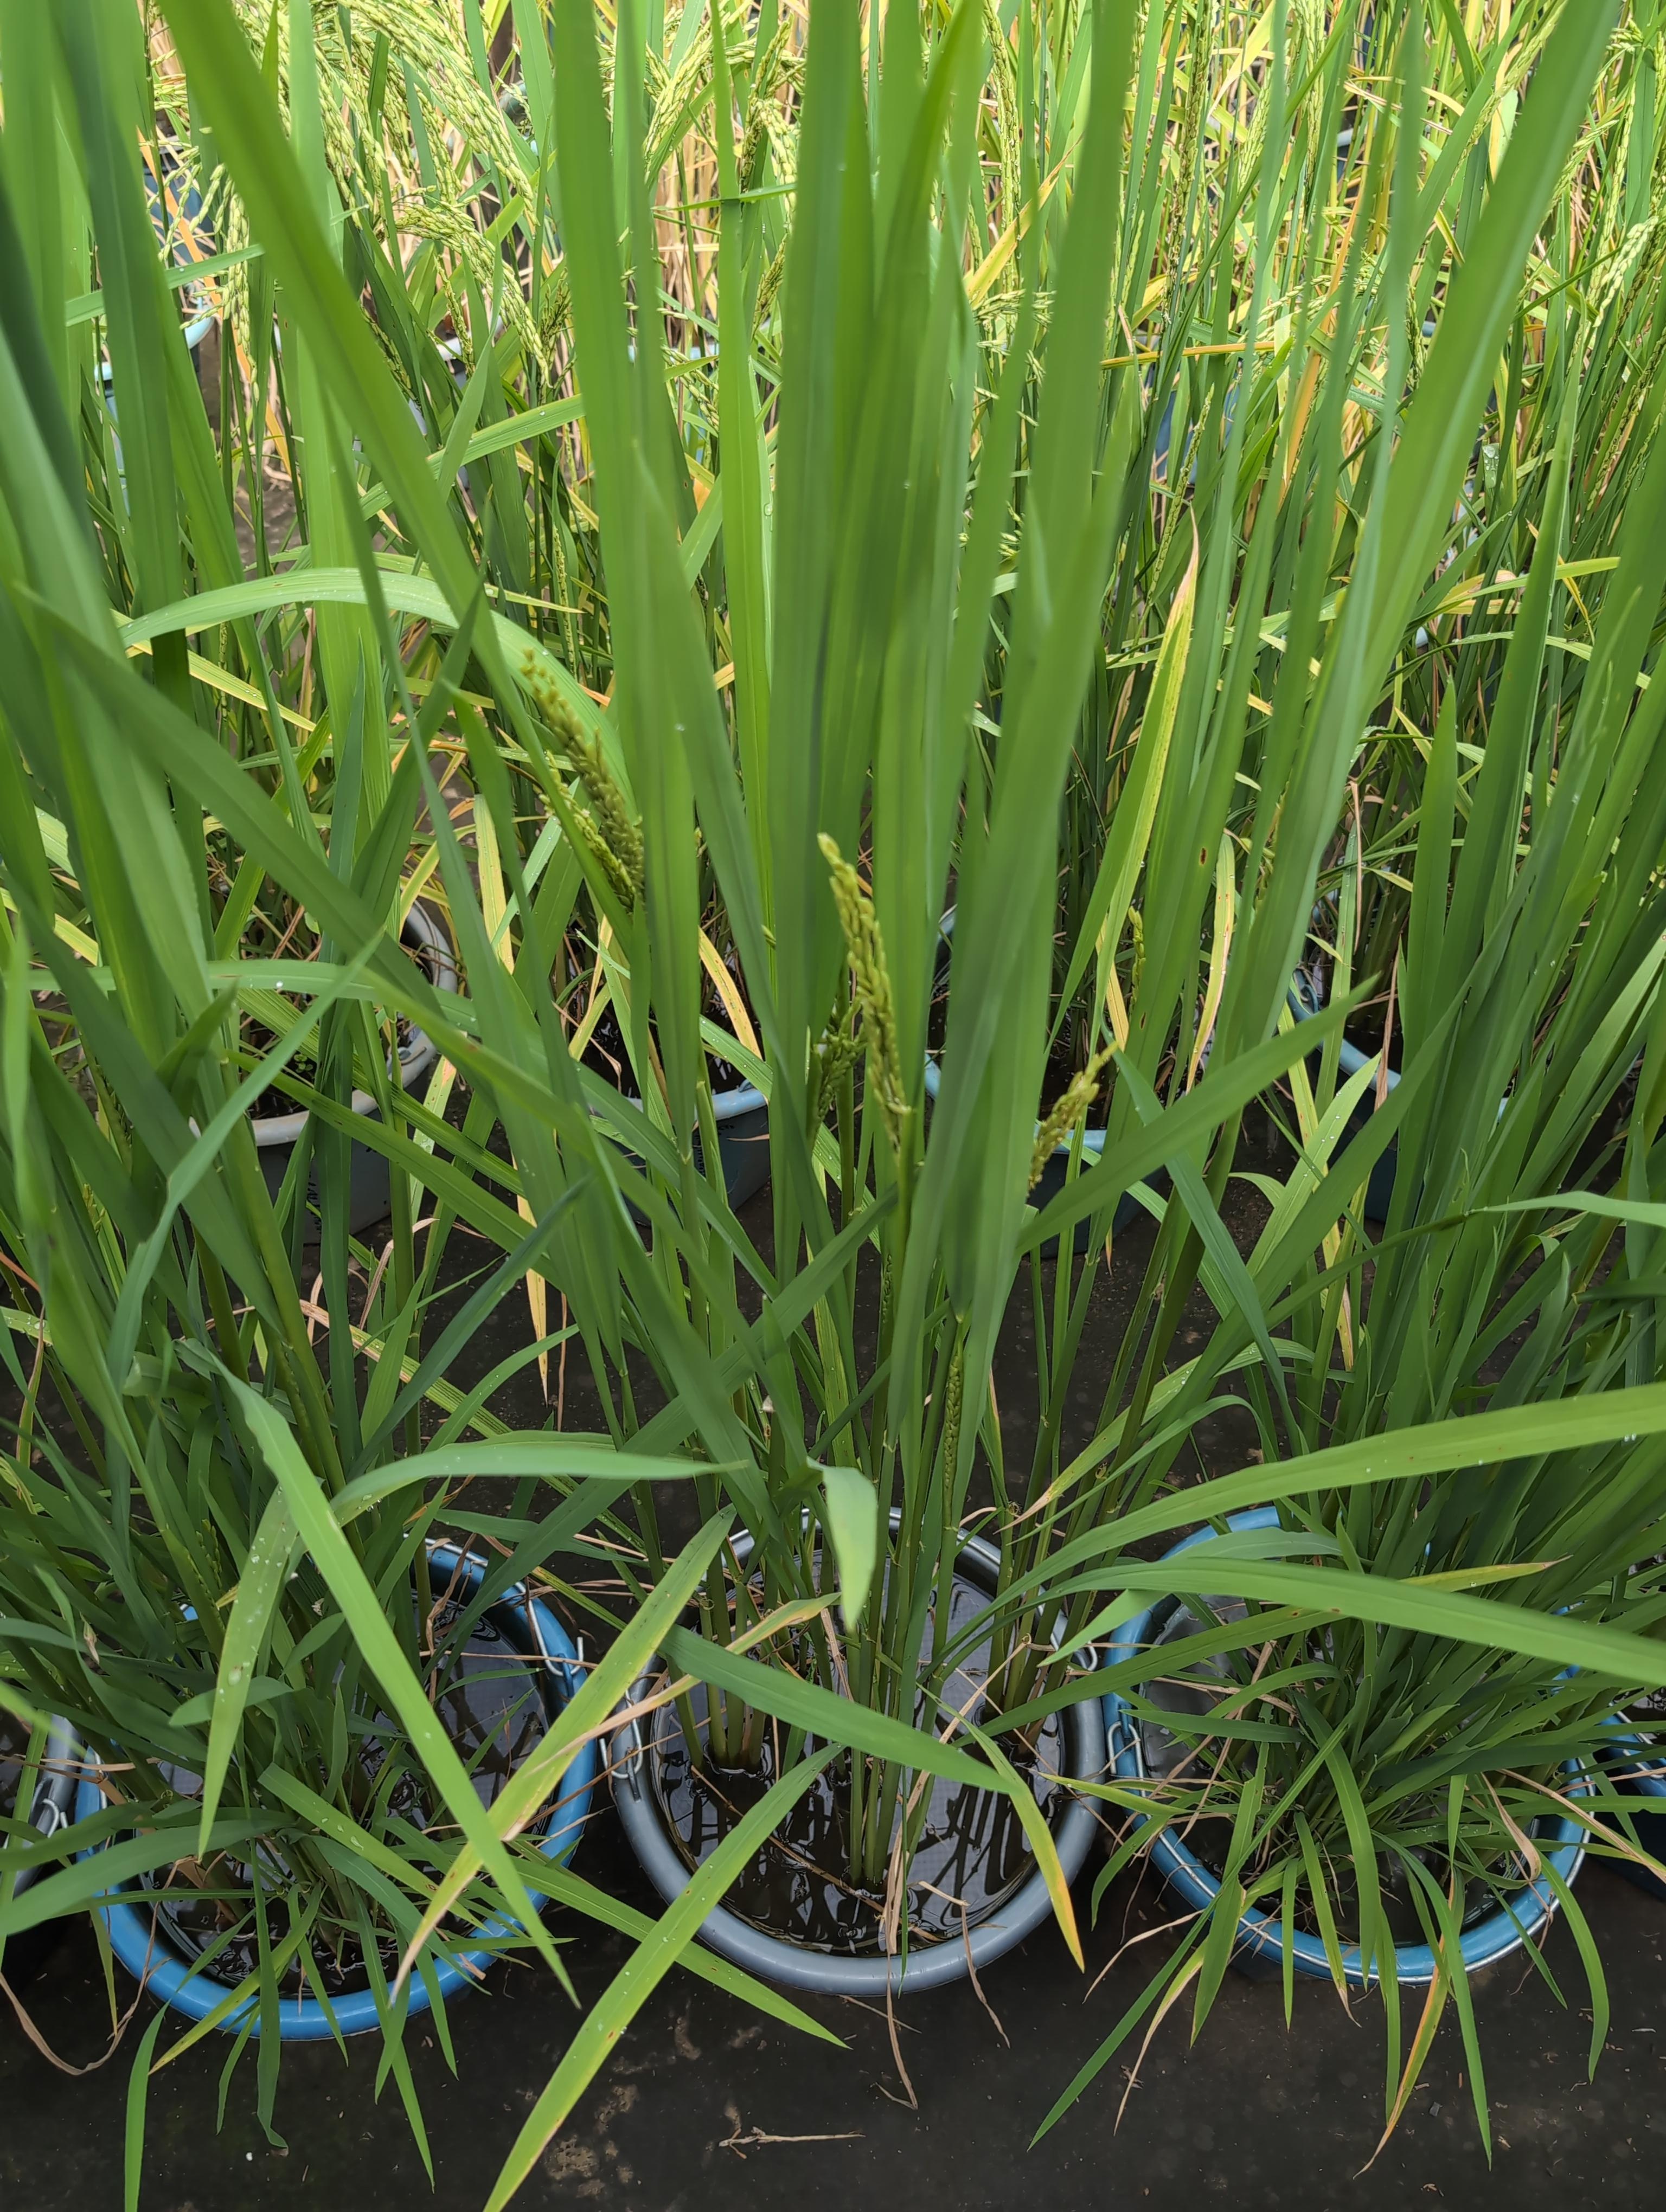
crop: rice
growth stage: heading
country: Côte d'Ivoire
